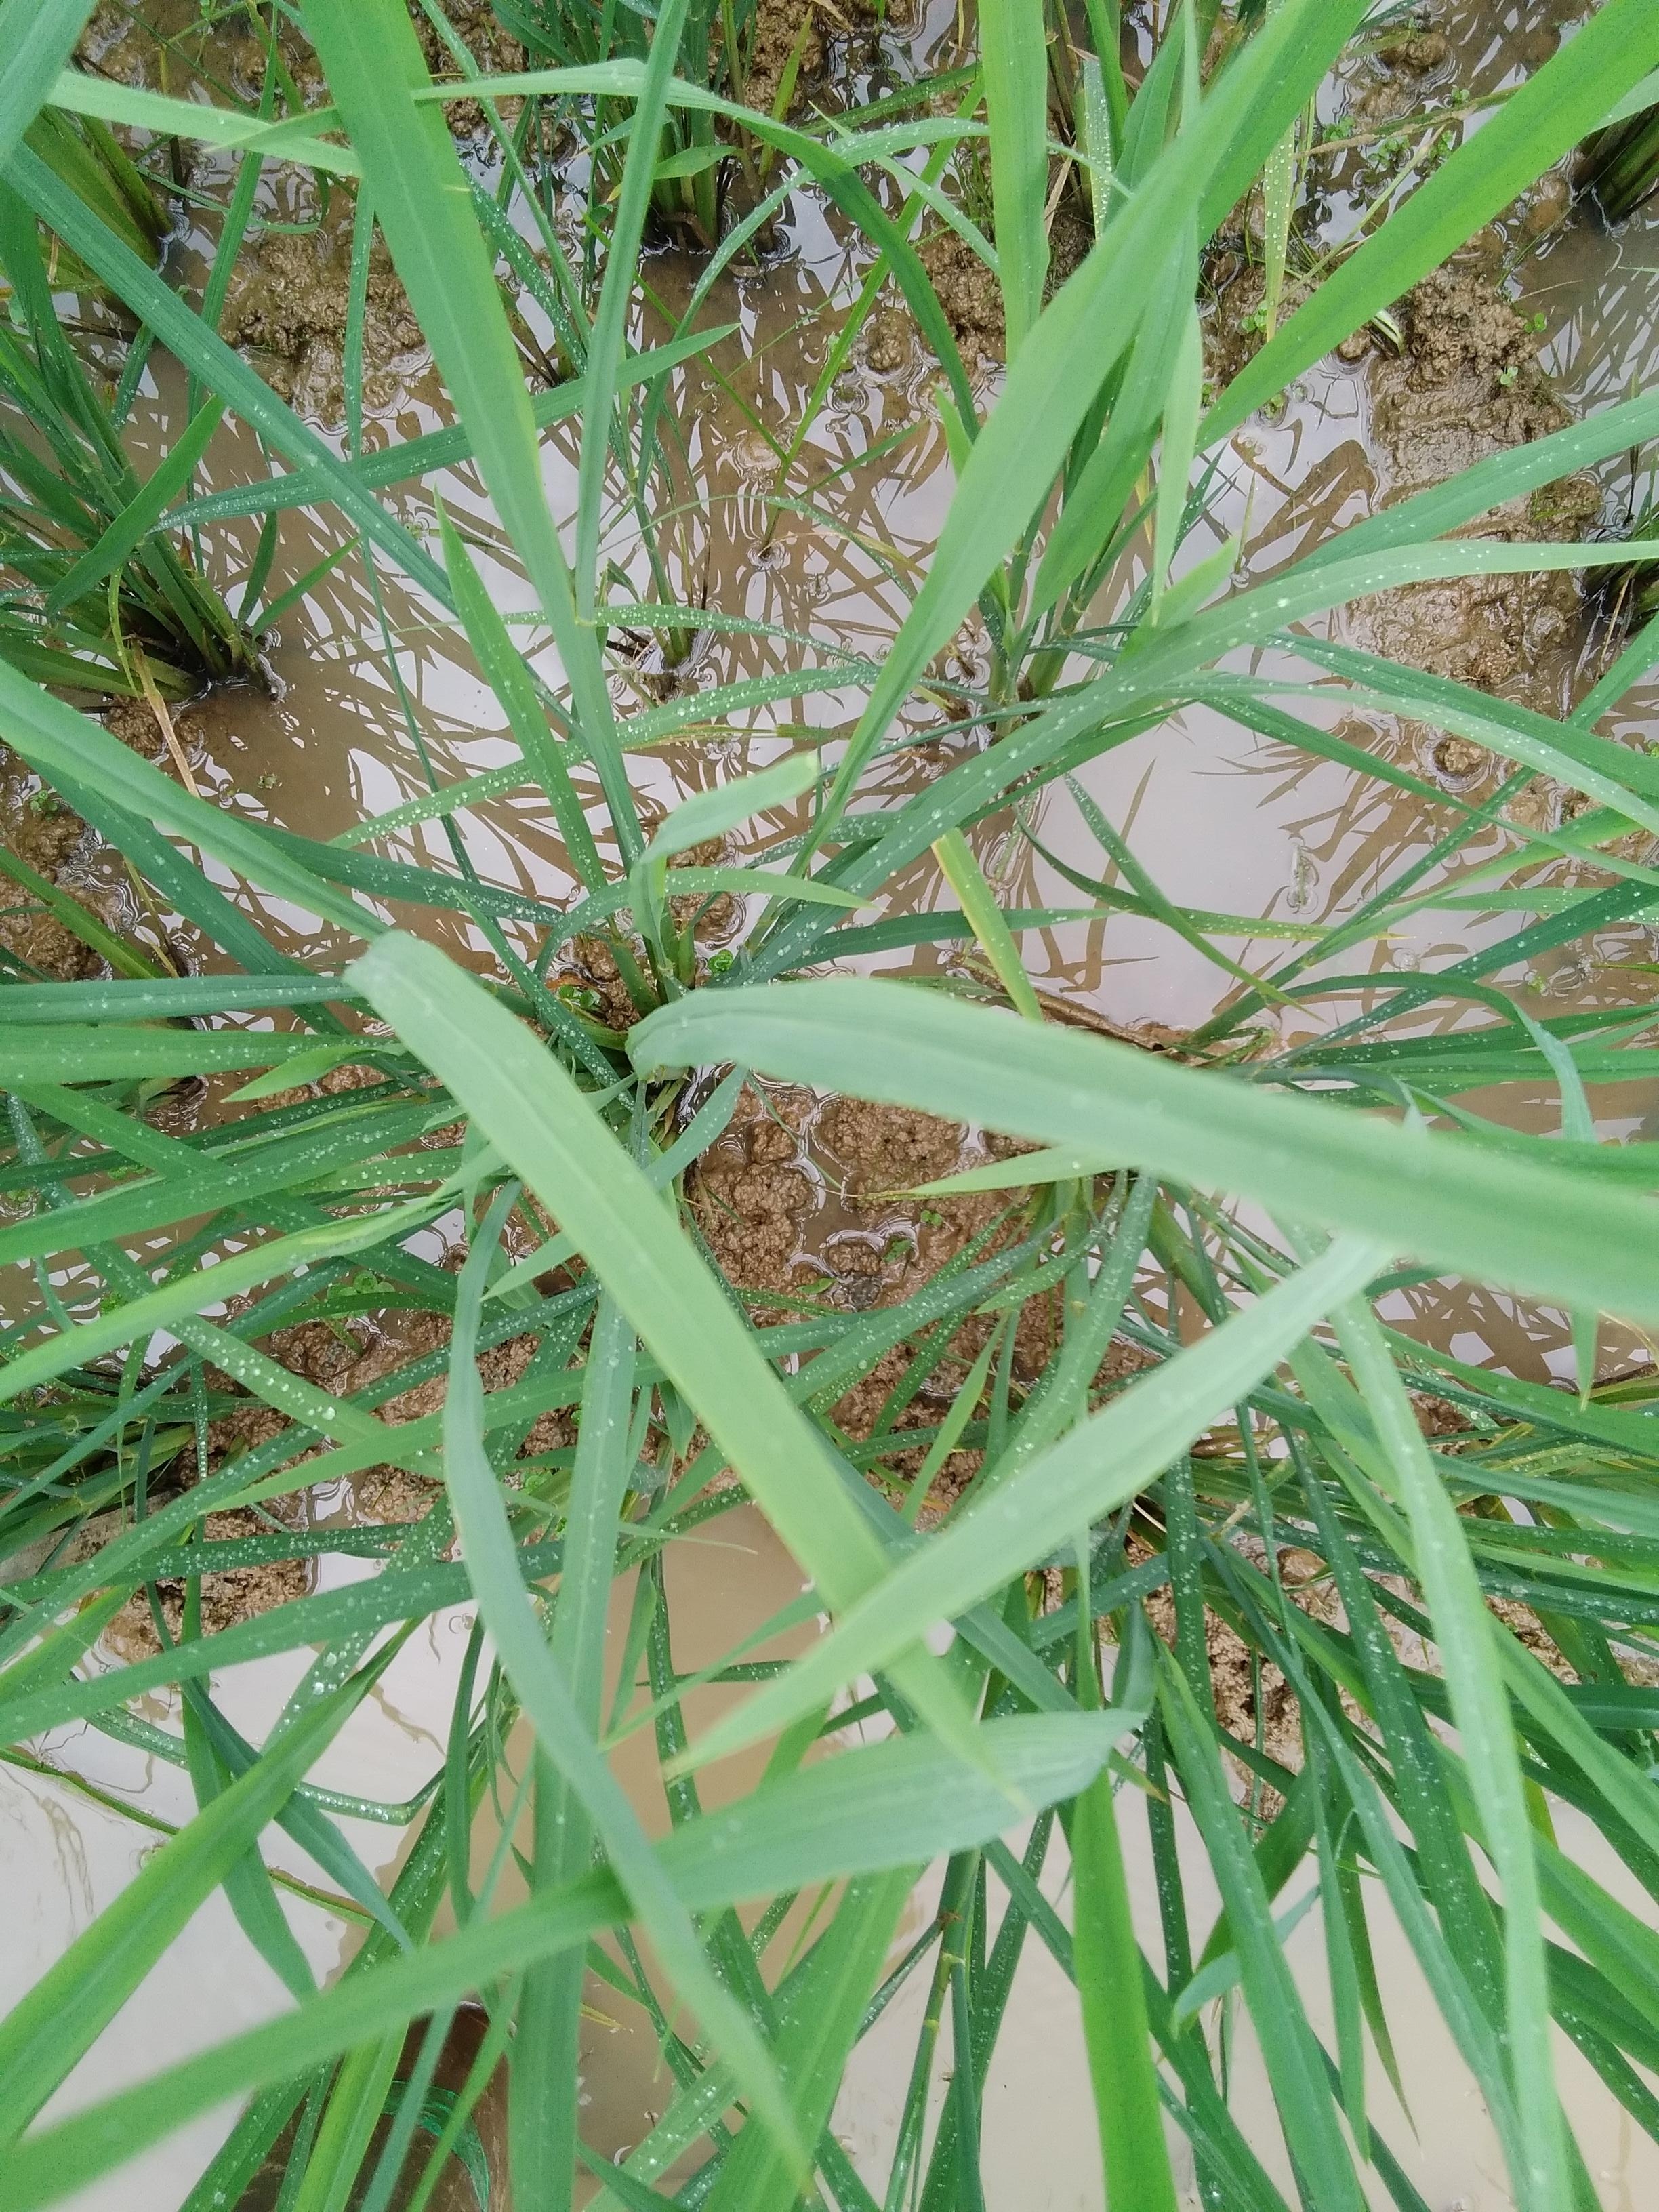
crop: rice
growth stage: vegetative
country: Nigeria
